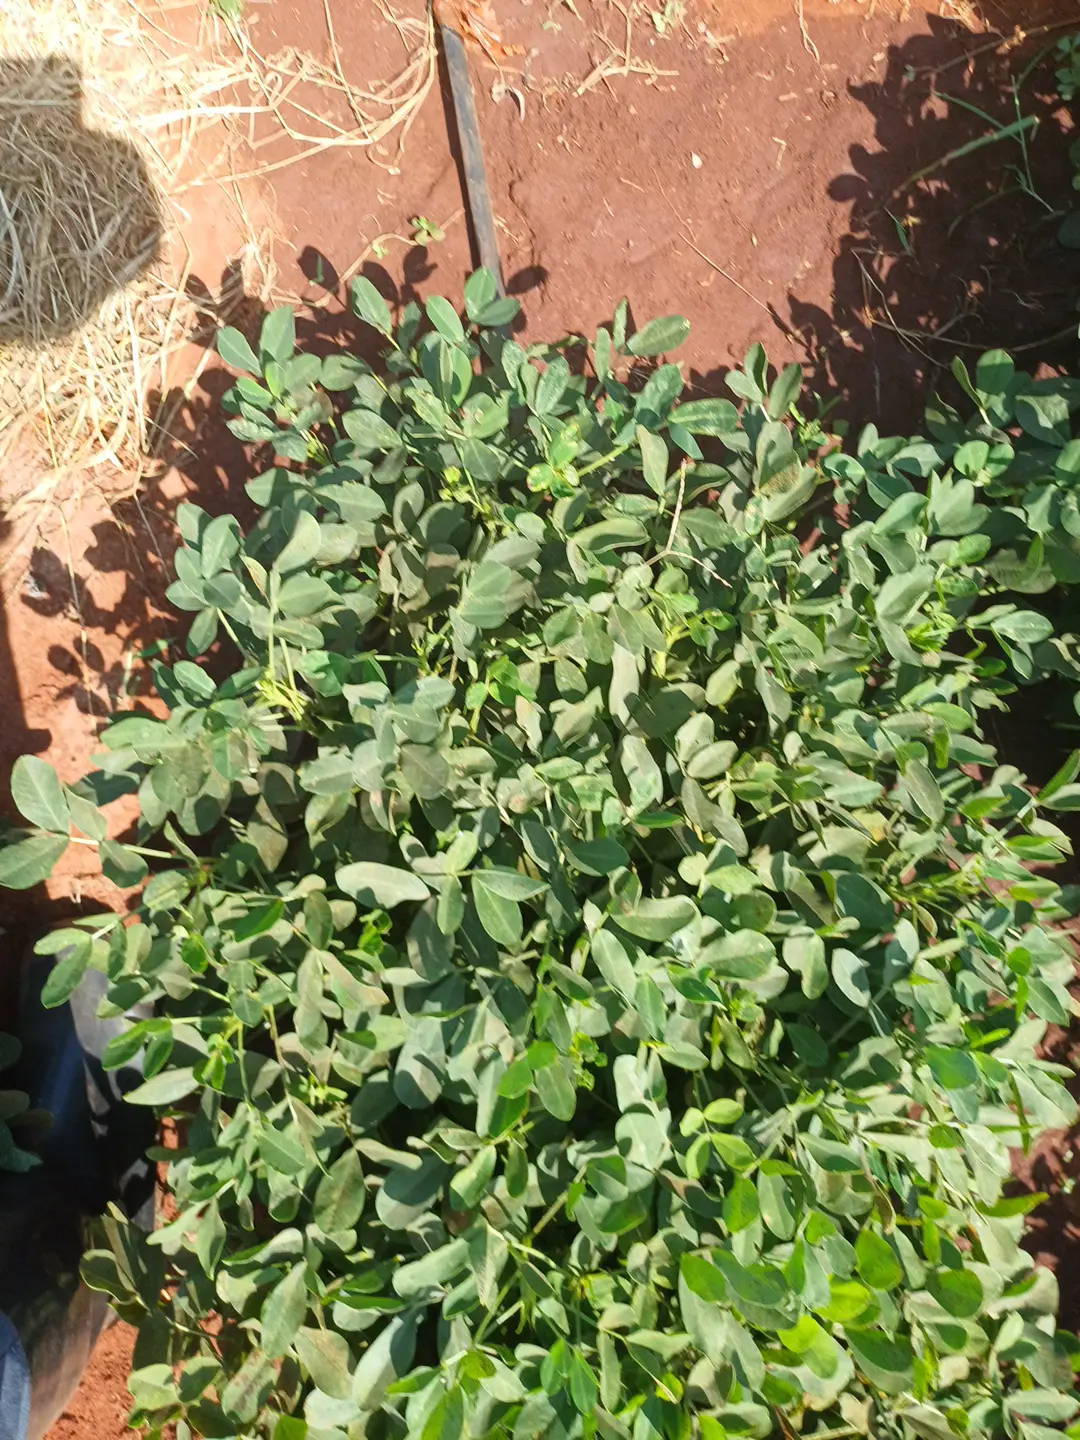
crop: groundnut
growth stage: pegging
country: Kenya
